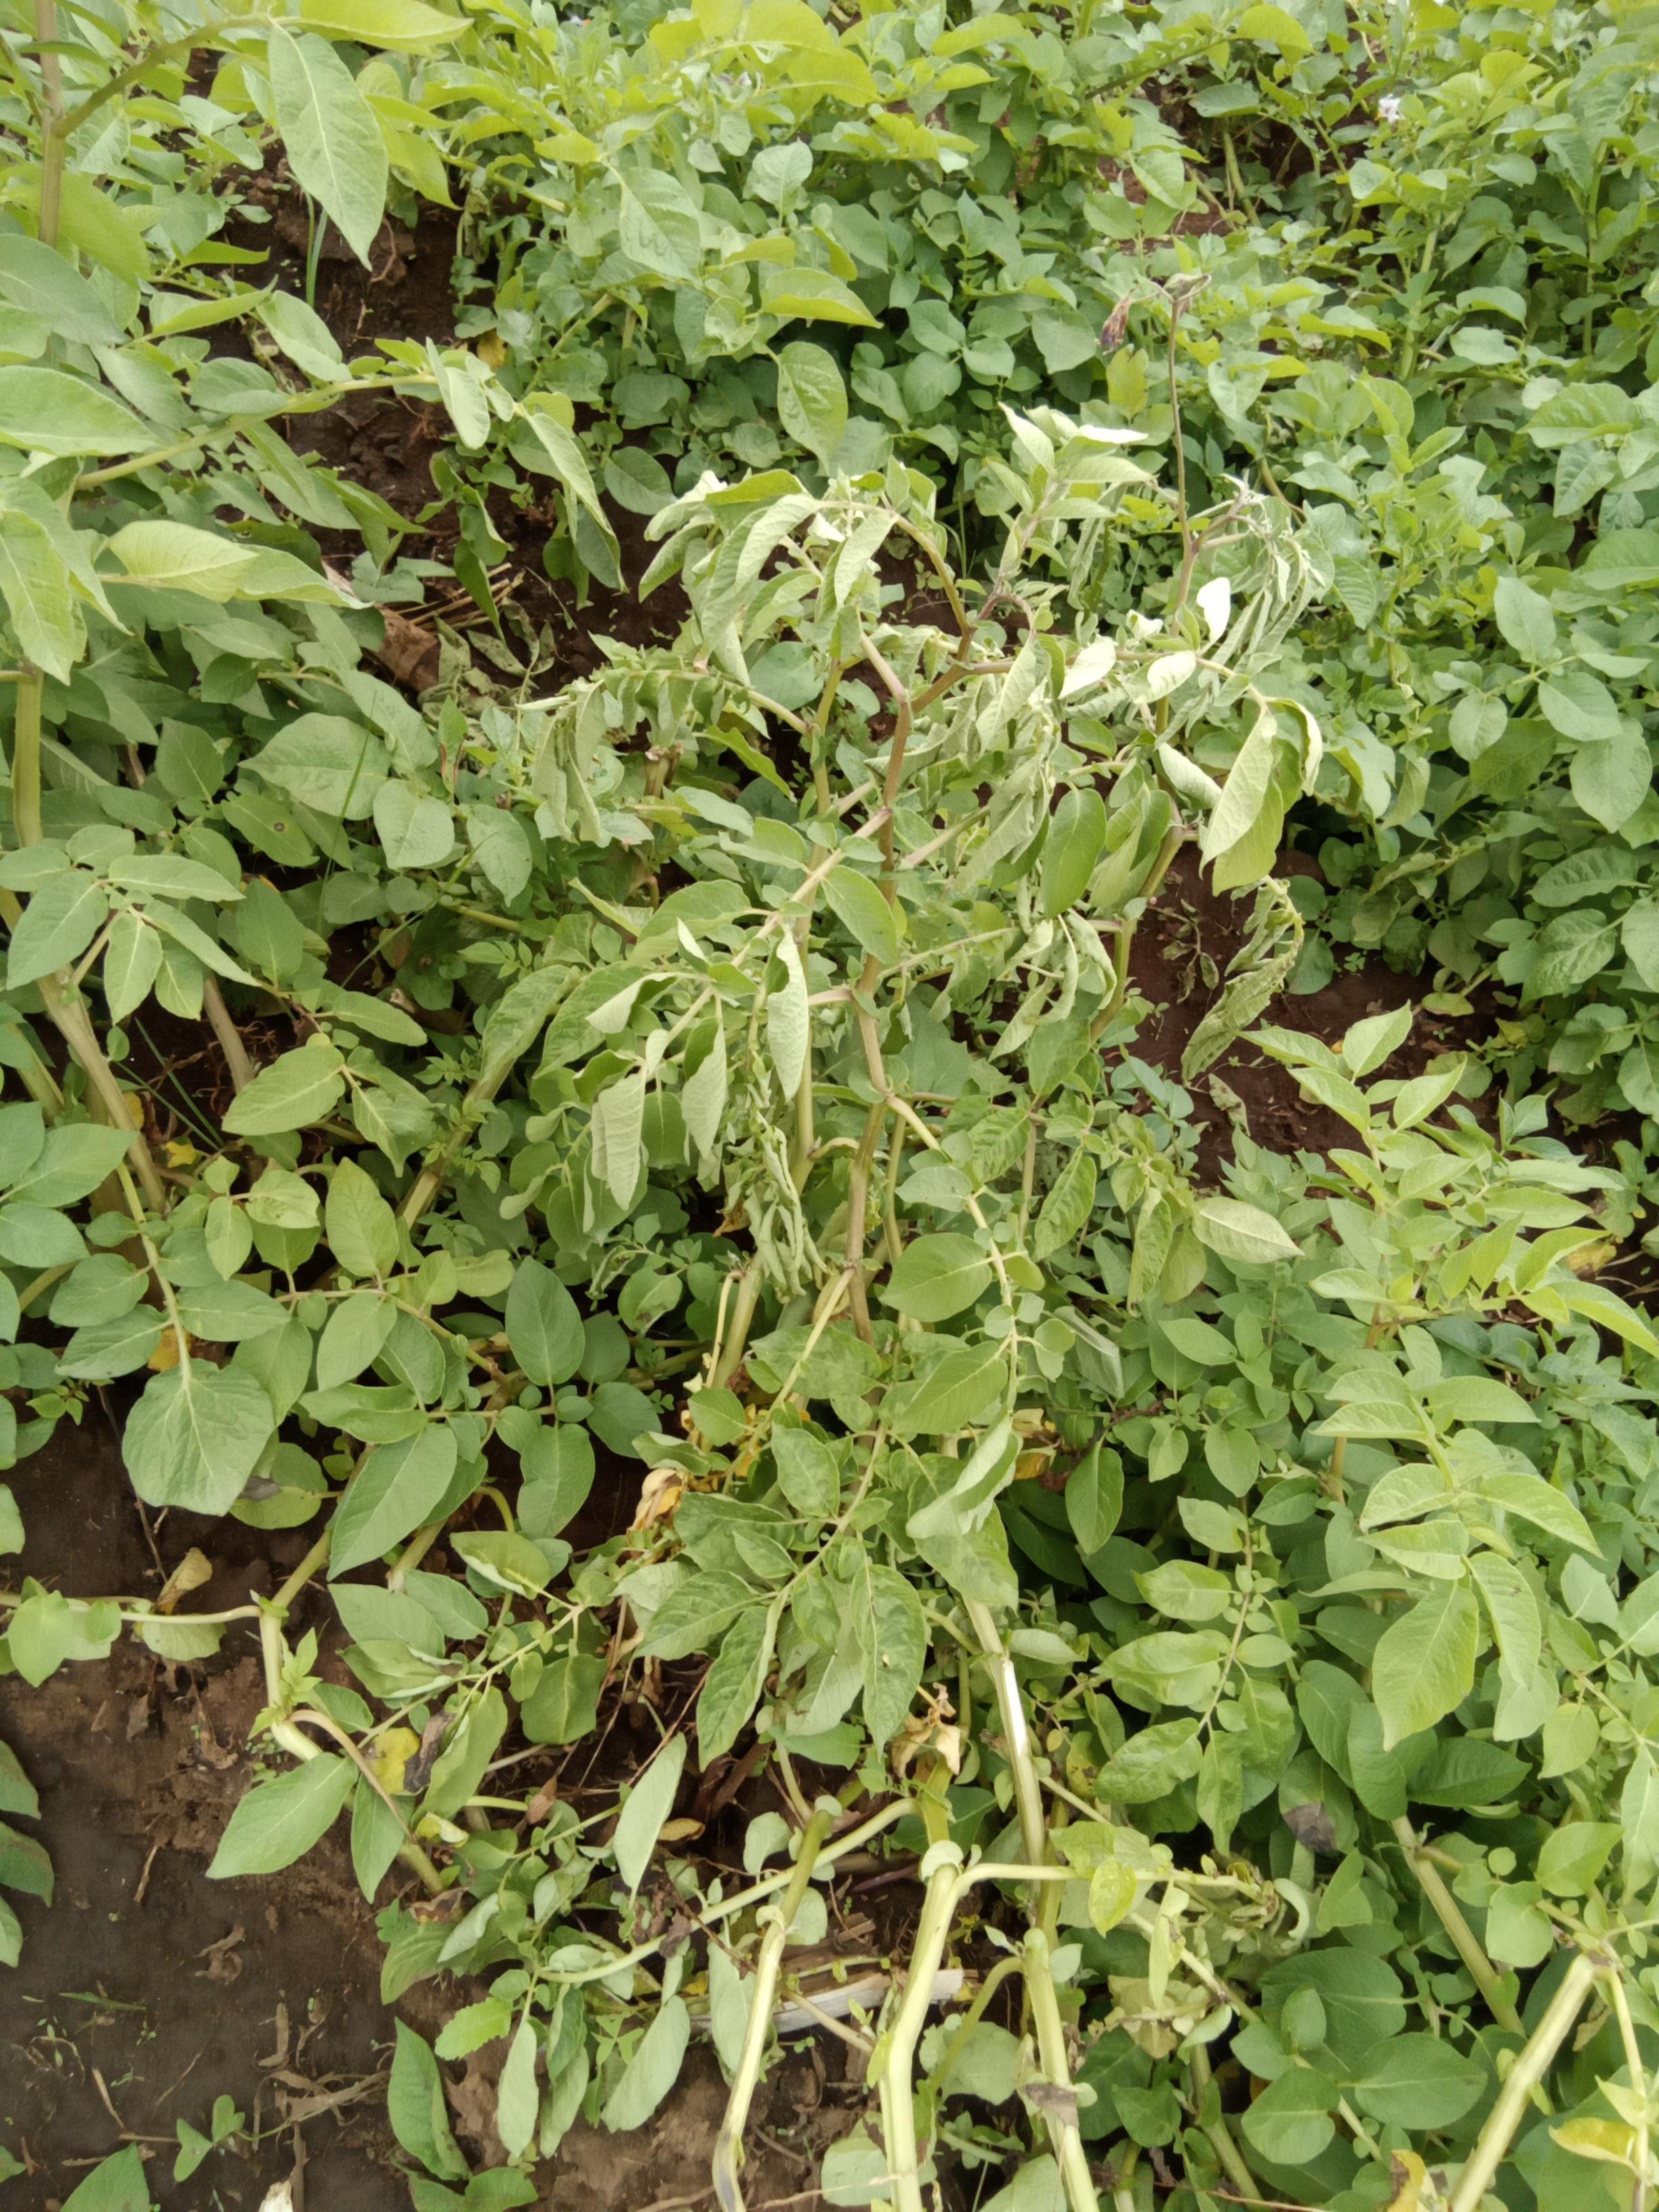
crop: potato
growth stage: flowering
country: Kenya
